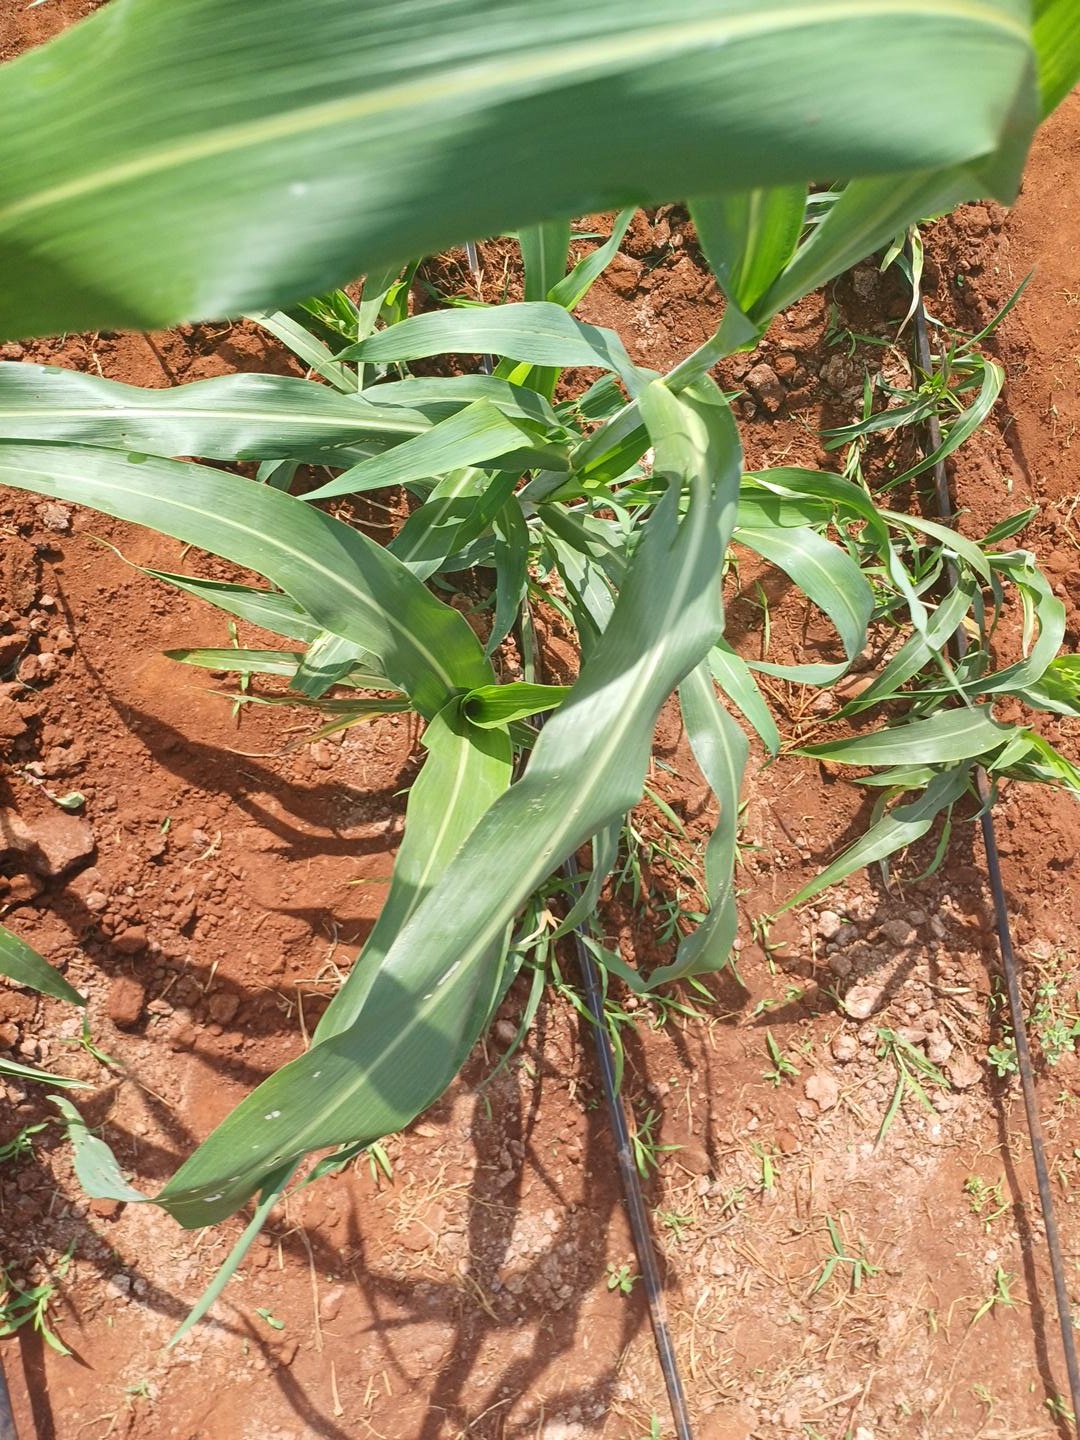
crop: sorghum
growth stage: elongation stem
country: Kenya
